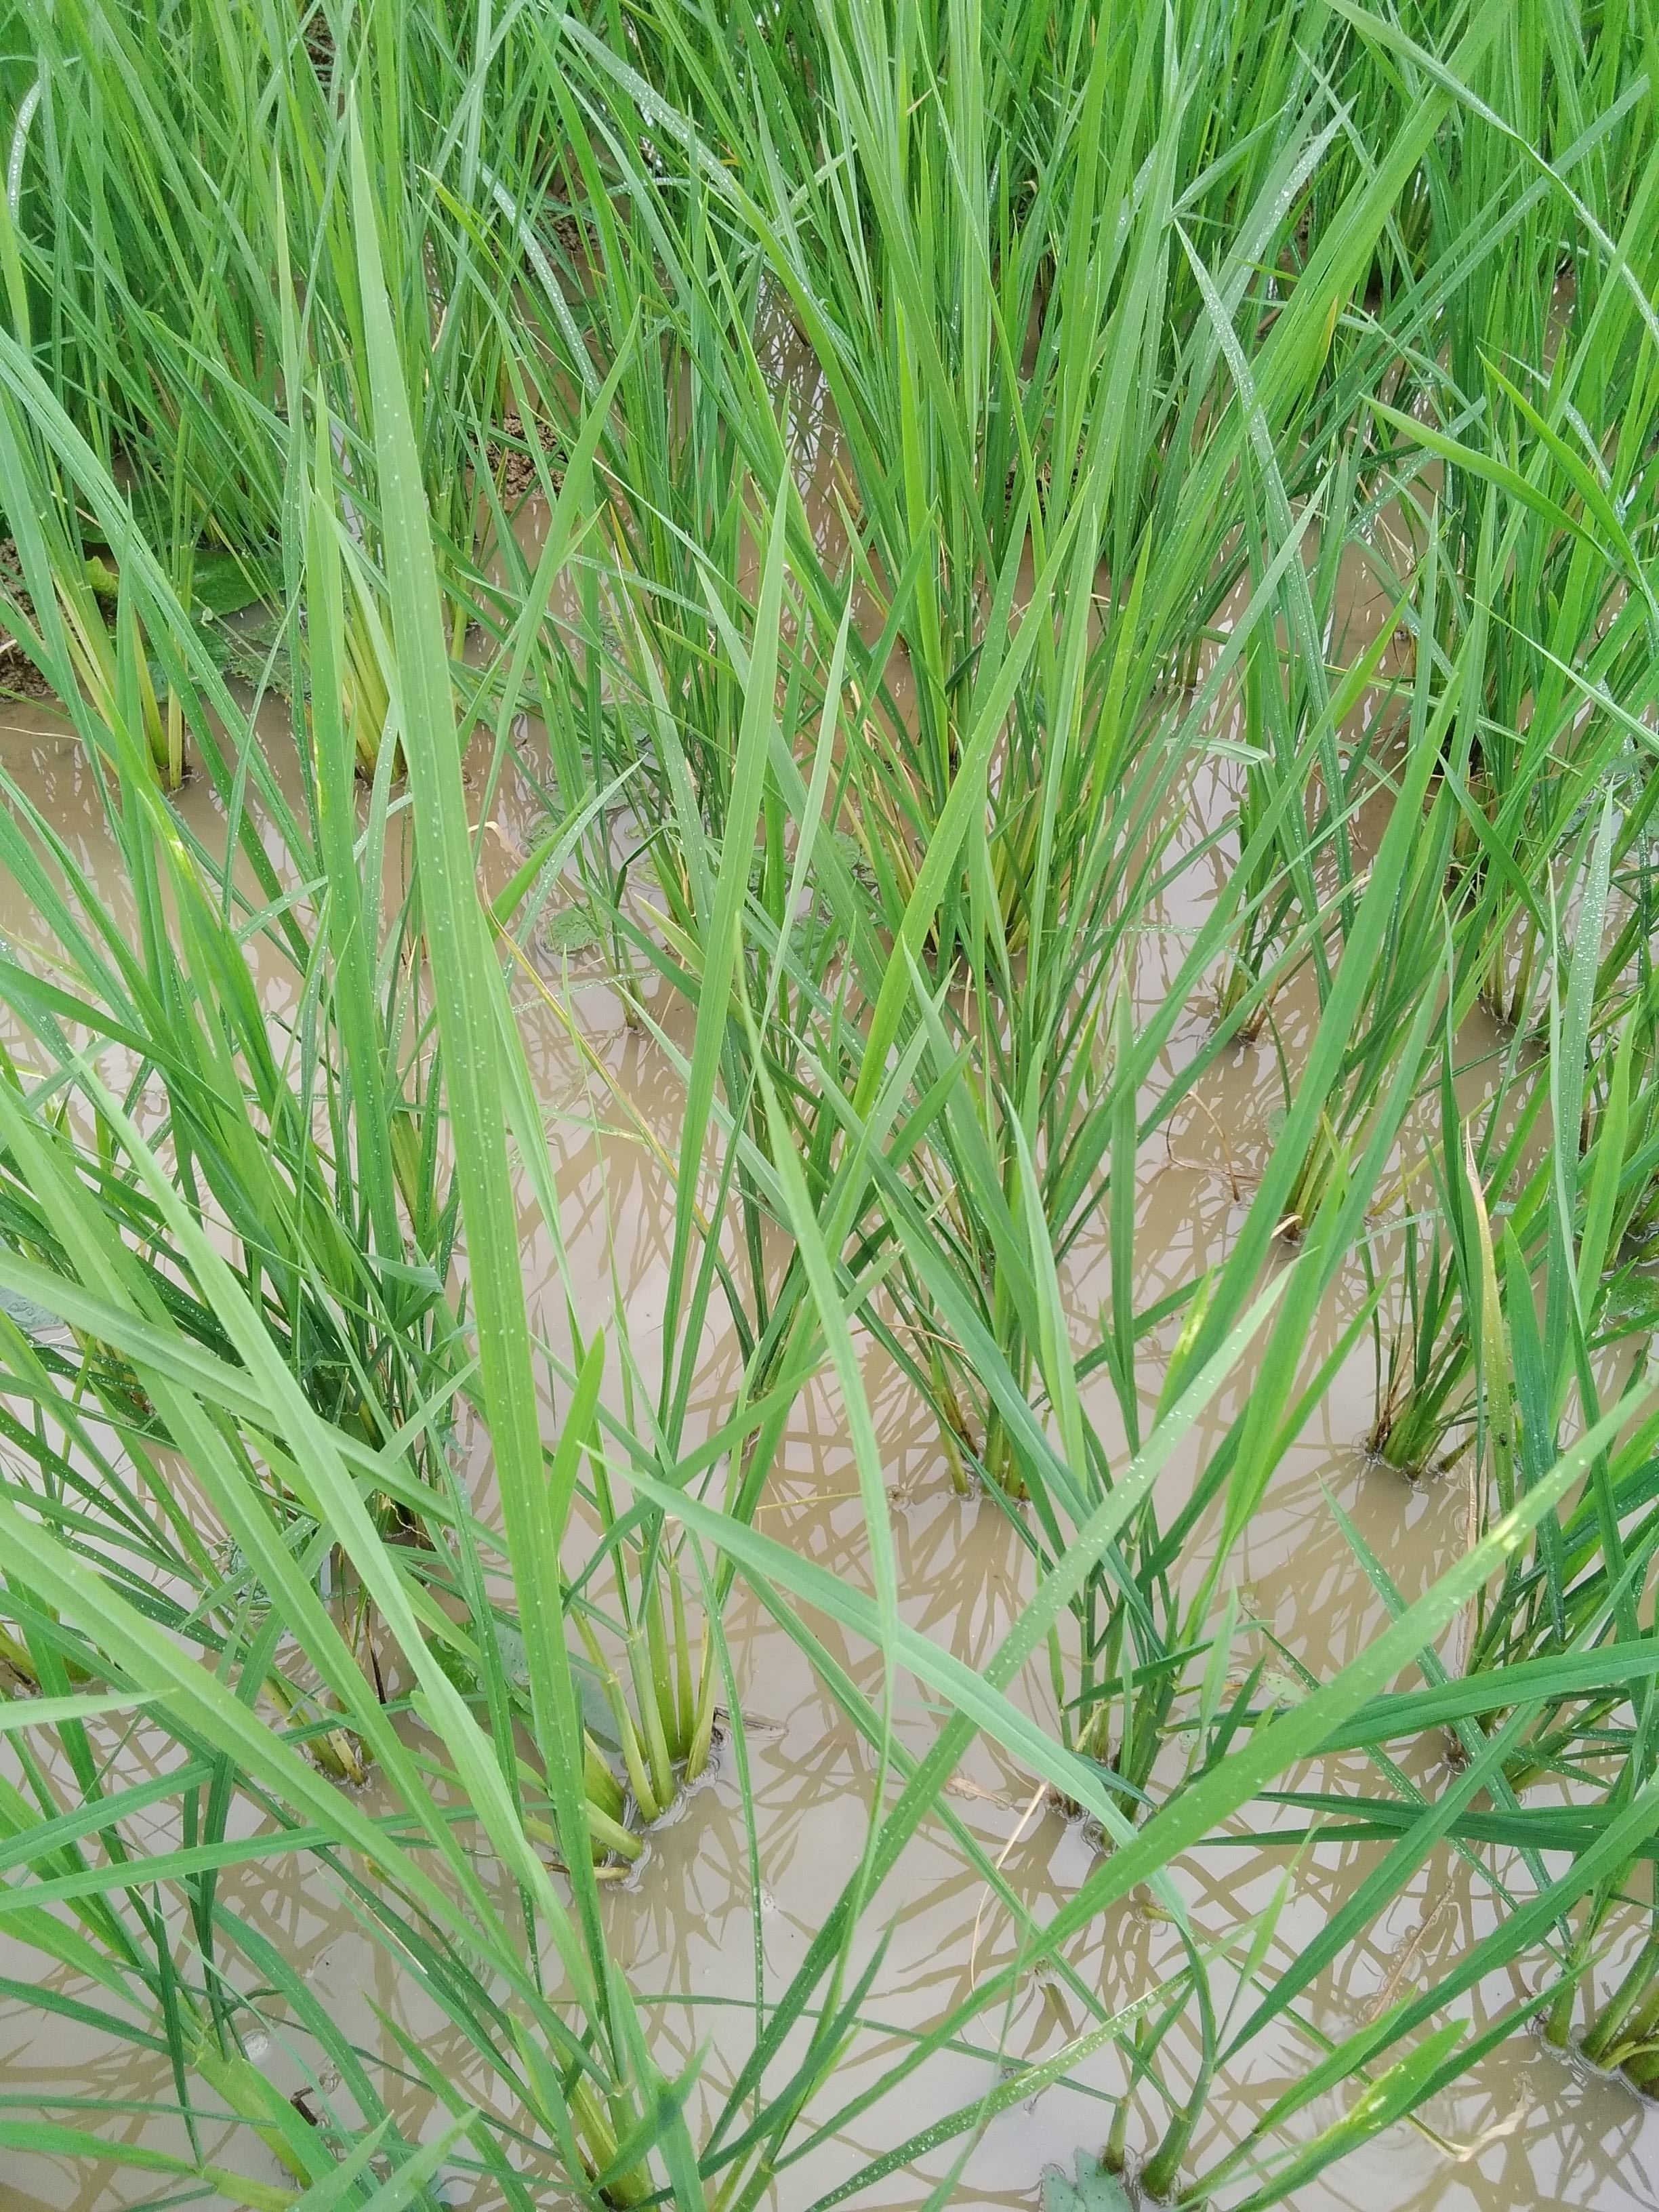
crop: rice
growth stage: vegetative
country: Nigeria
